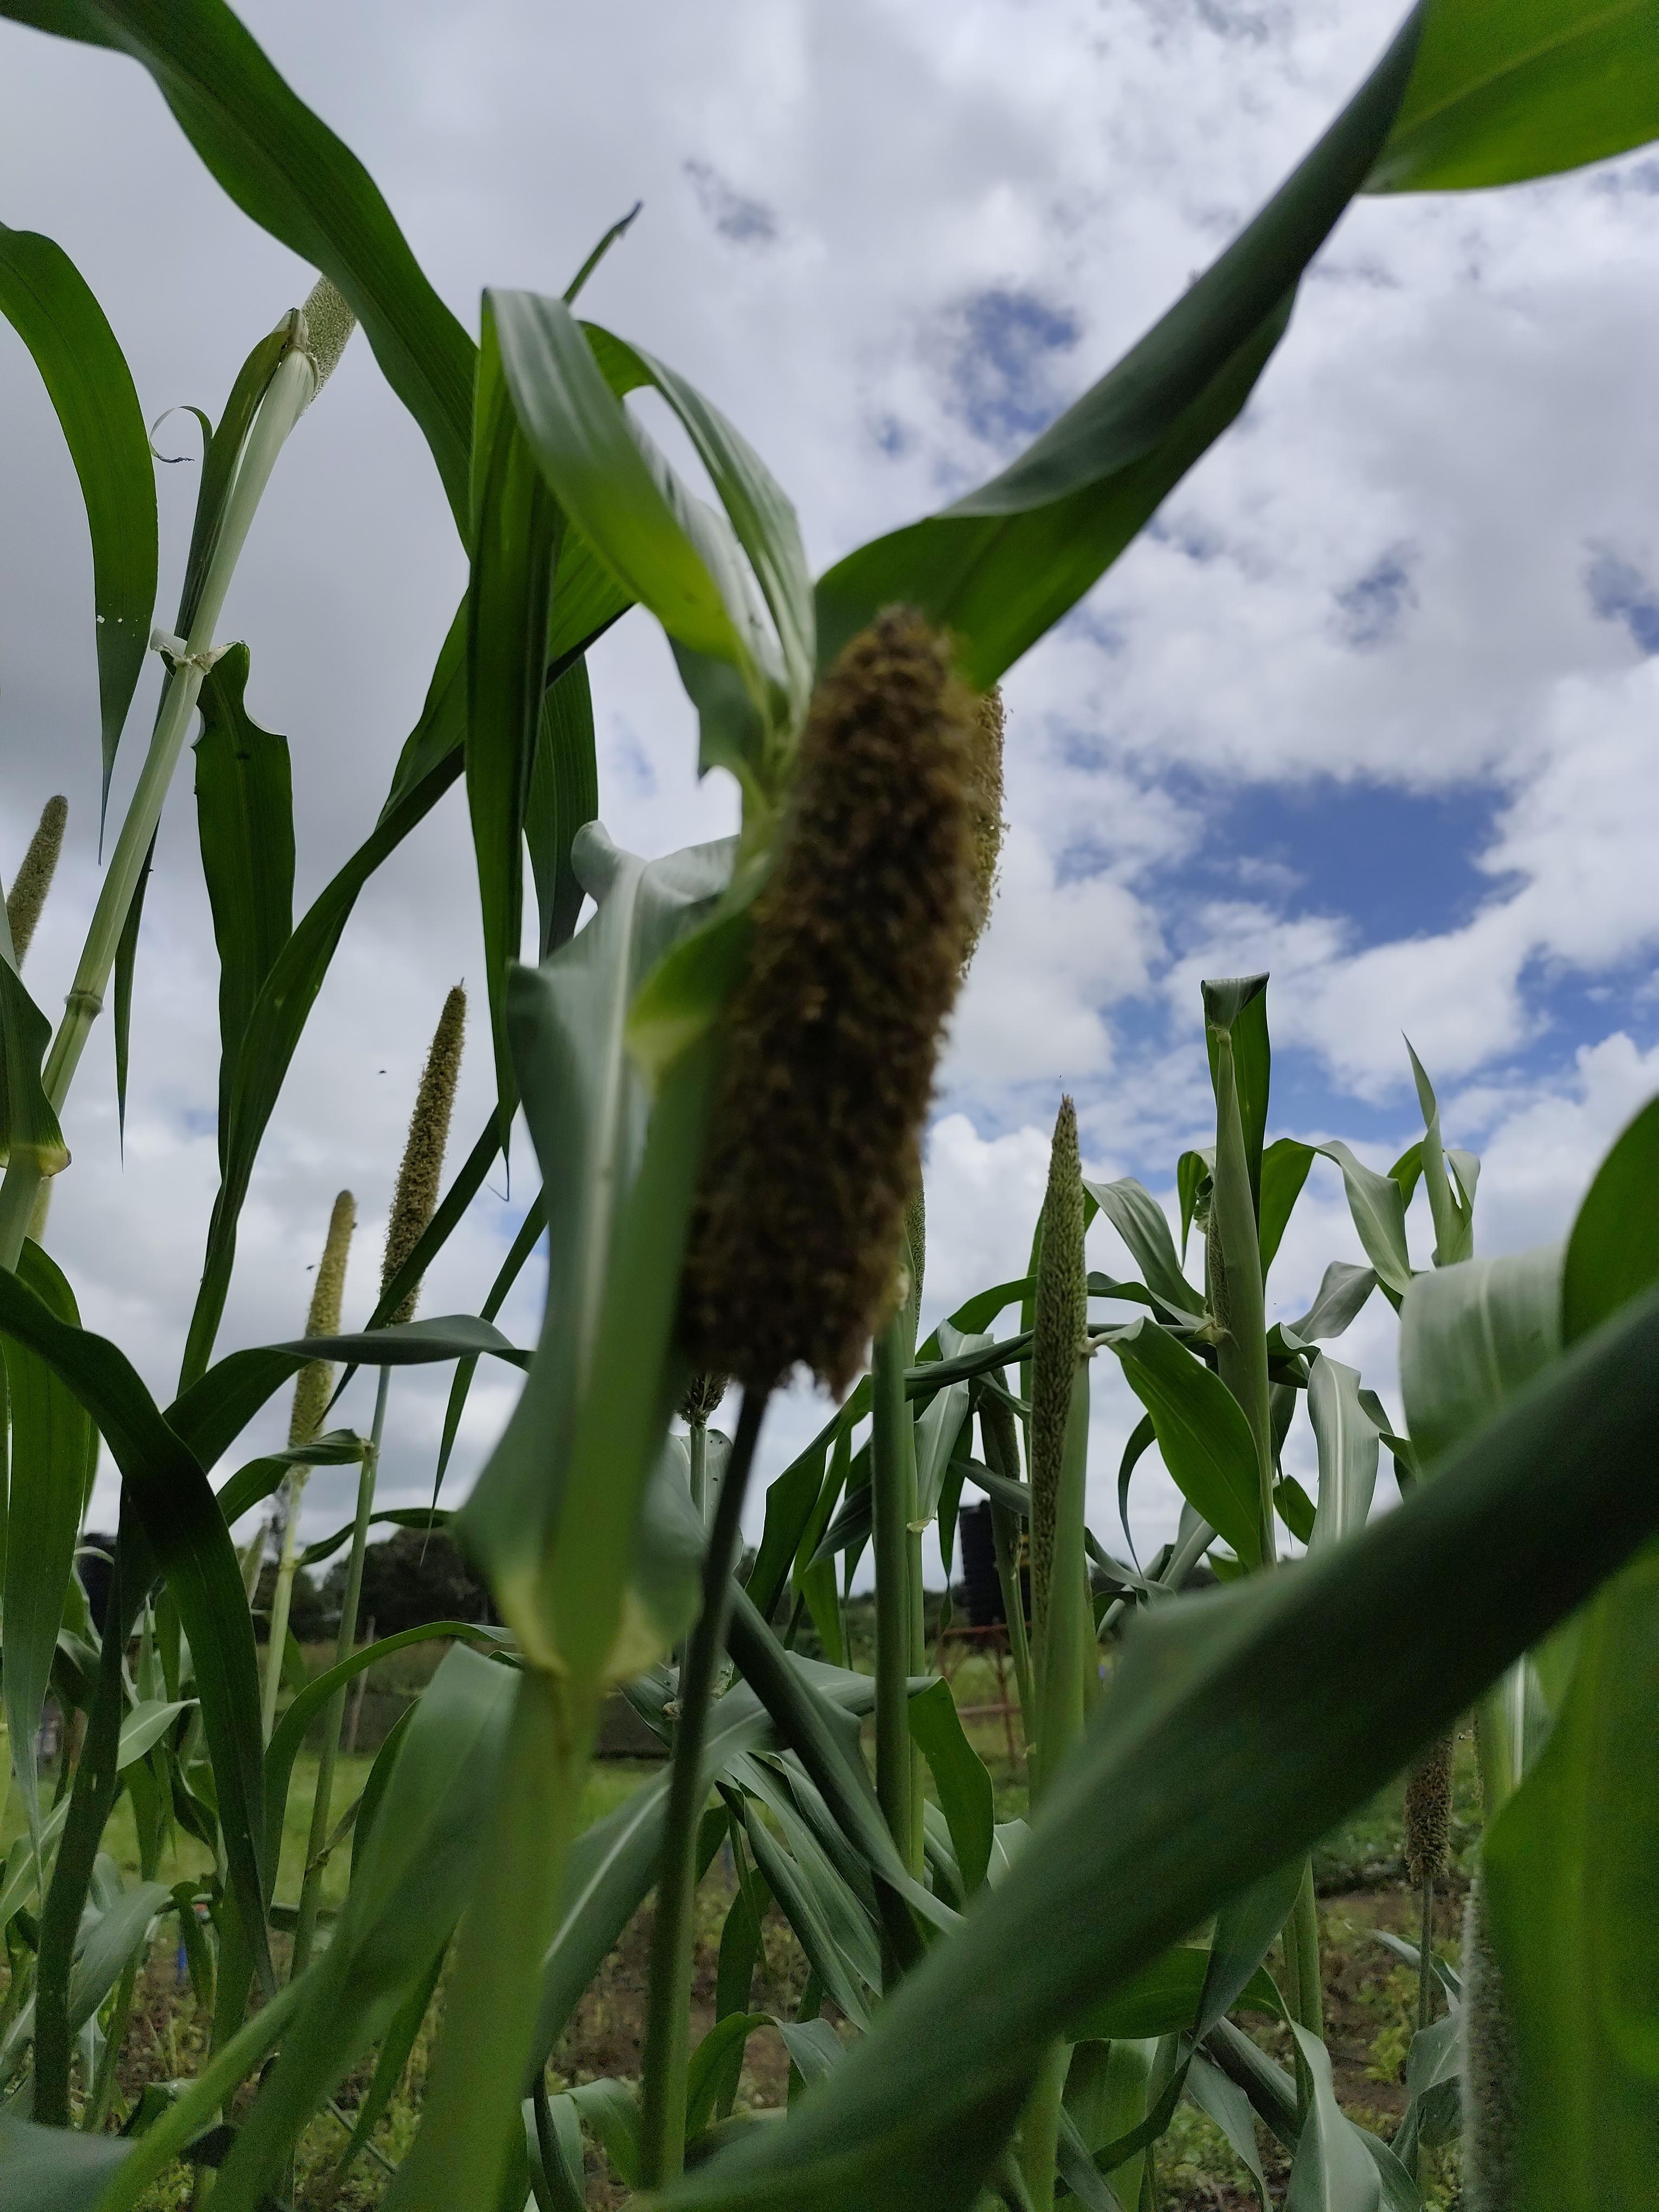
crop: pearl millet
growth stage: heading tuber
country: Tanzania
